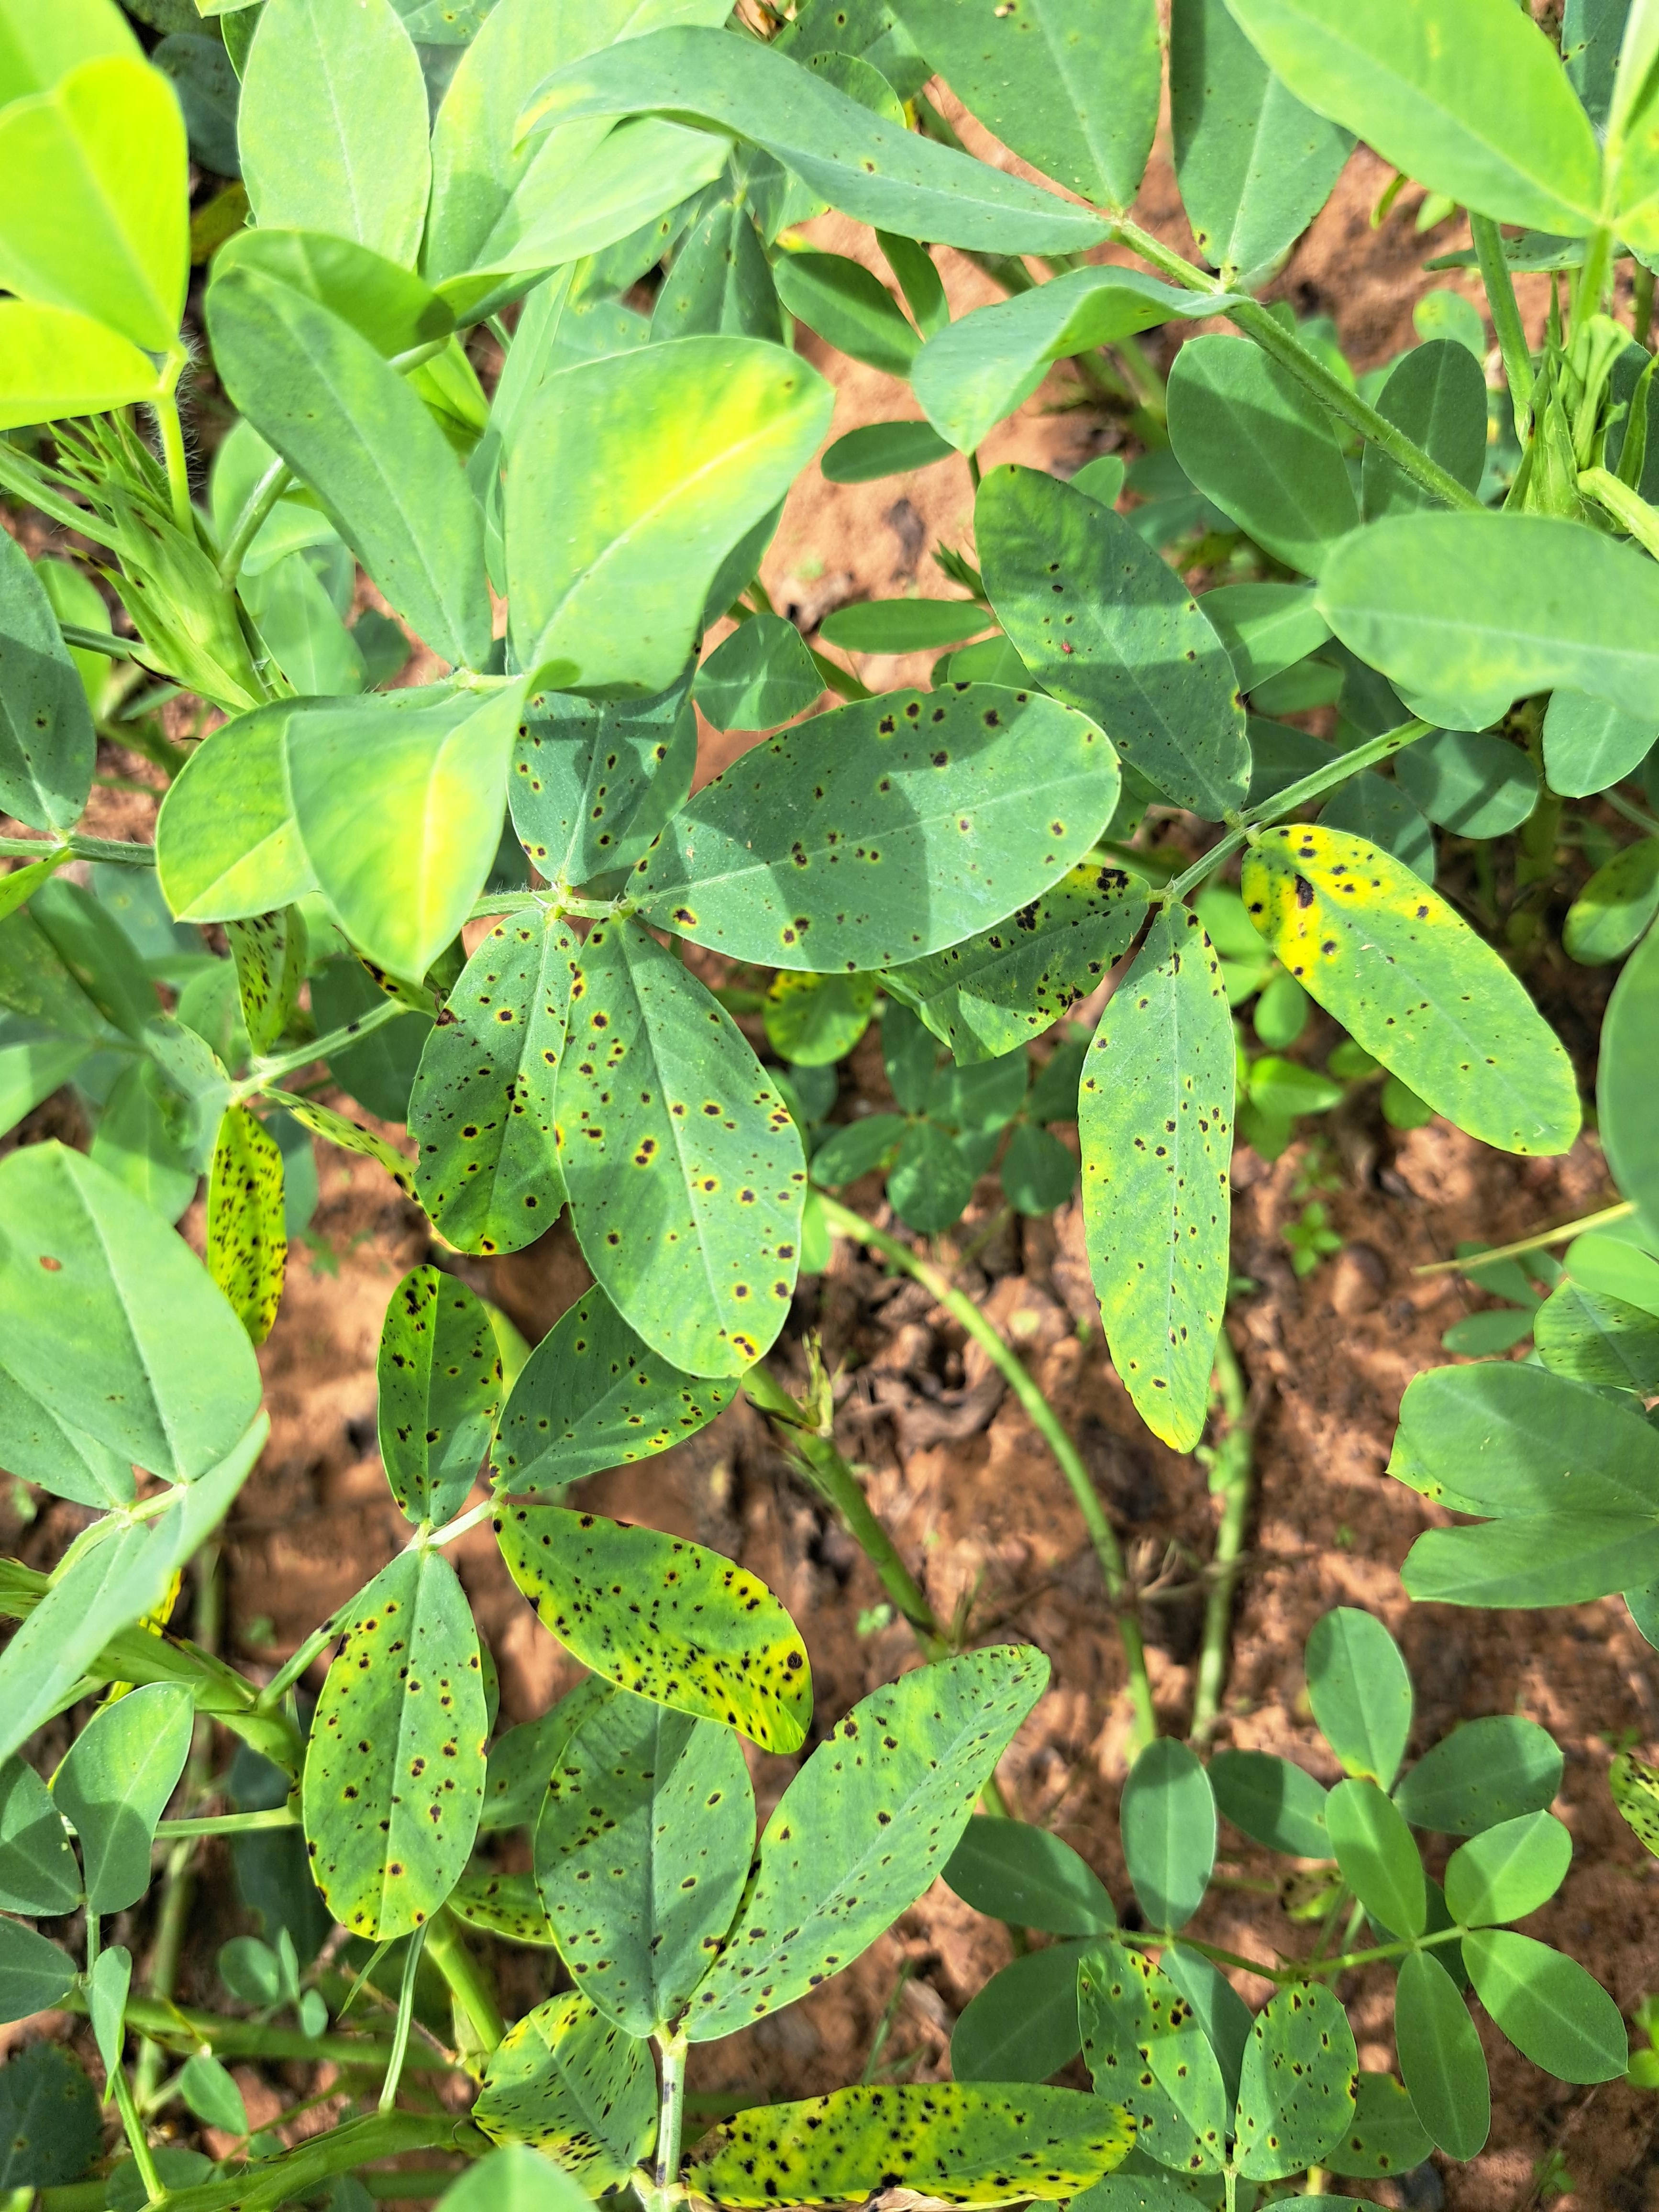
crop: groundnut
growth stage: development pod
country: Ghana
